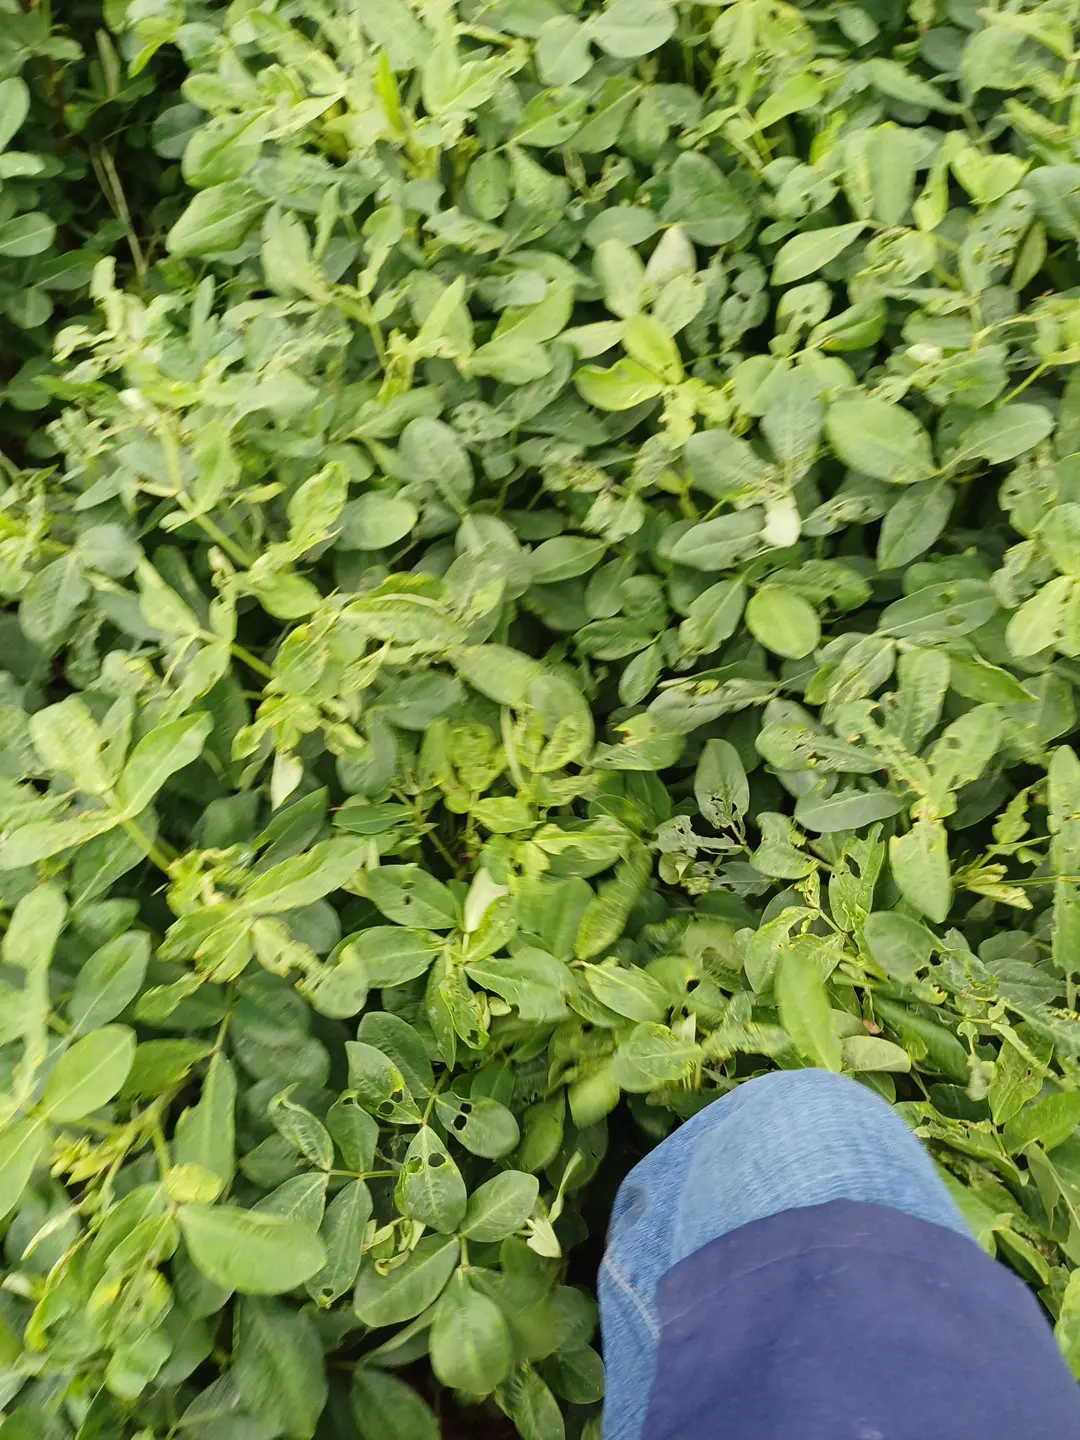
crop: groundnut
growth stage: pegging
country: Kenya
